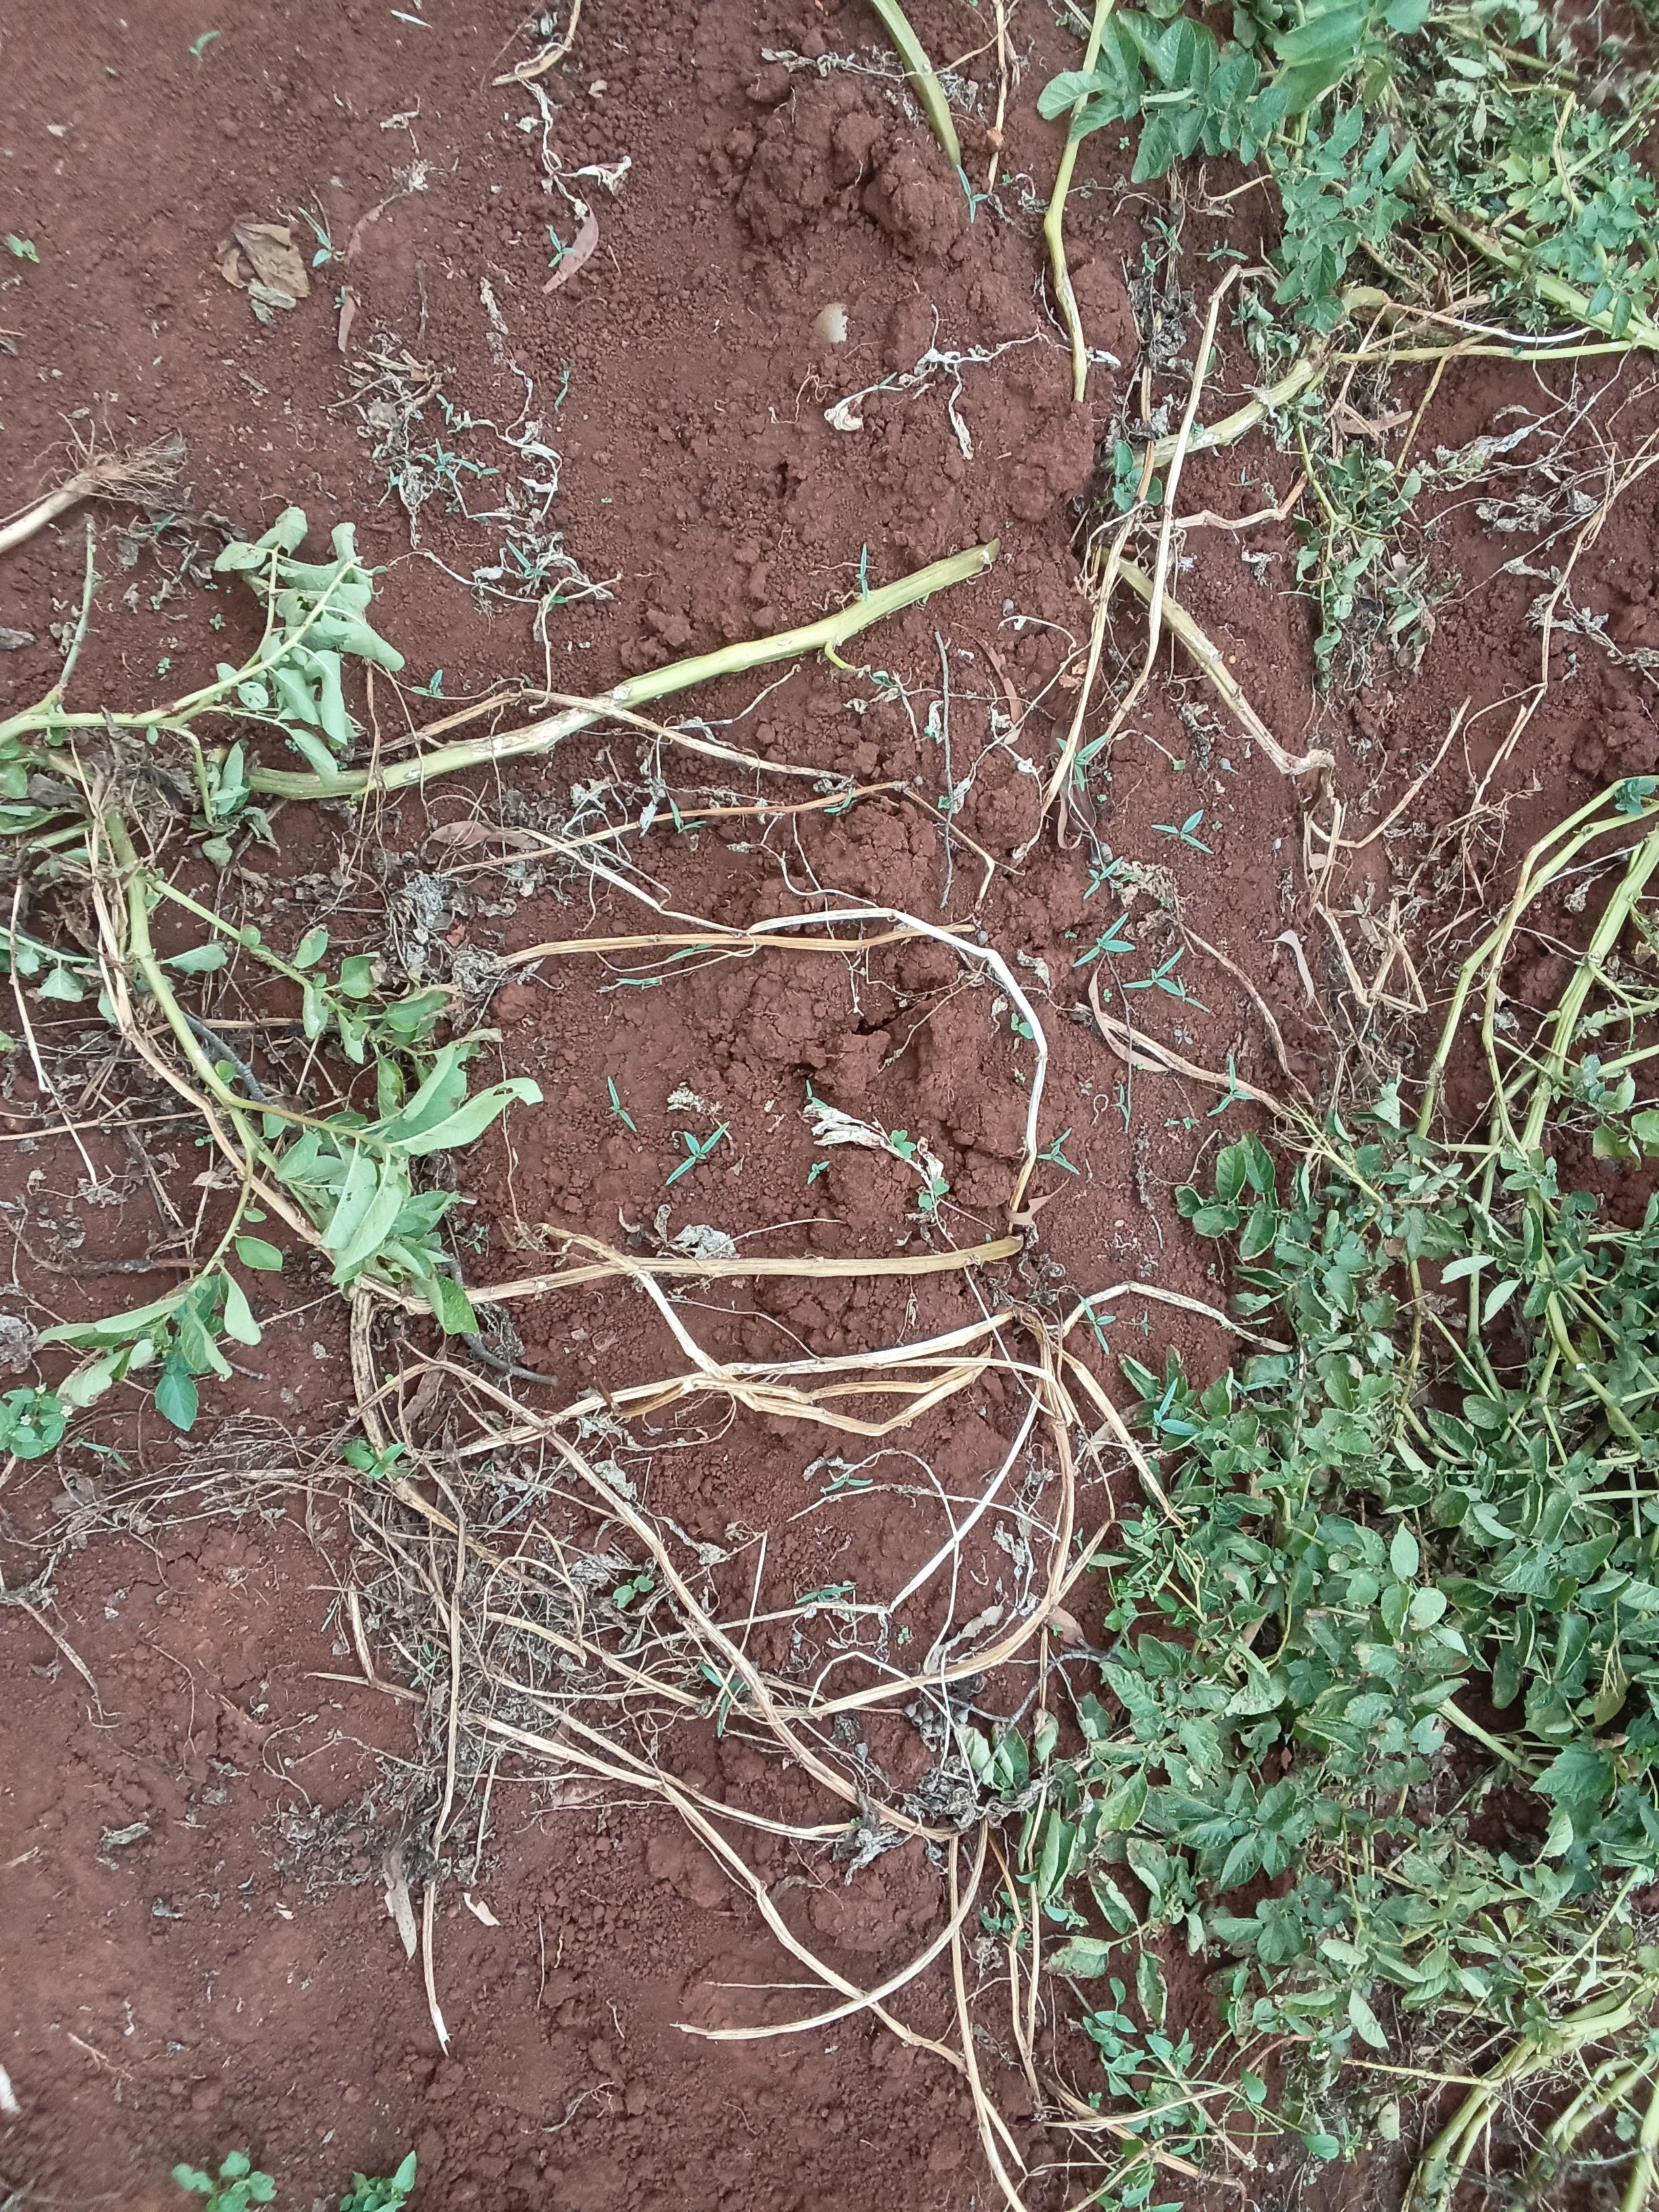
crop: potato
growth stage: maturity
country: Kenya
